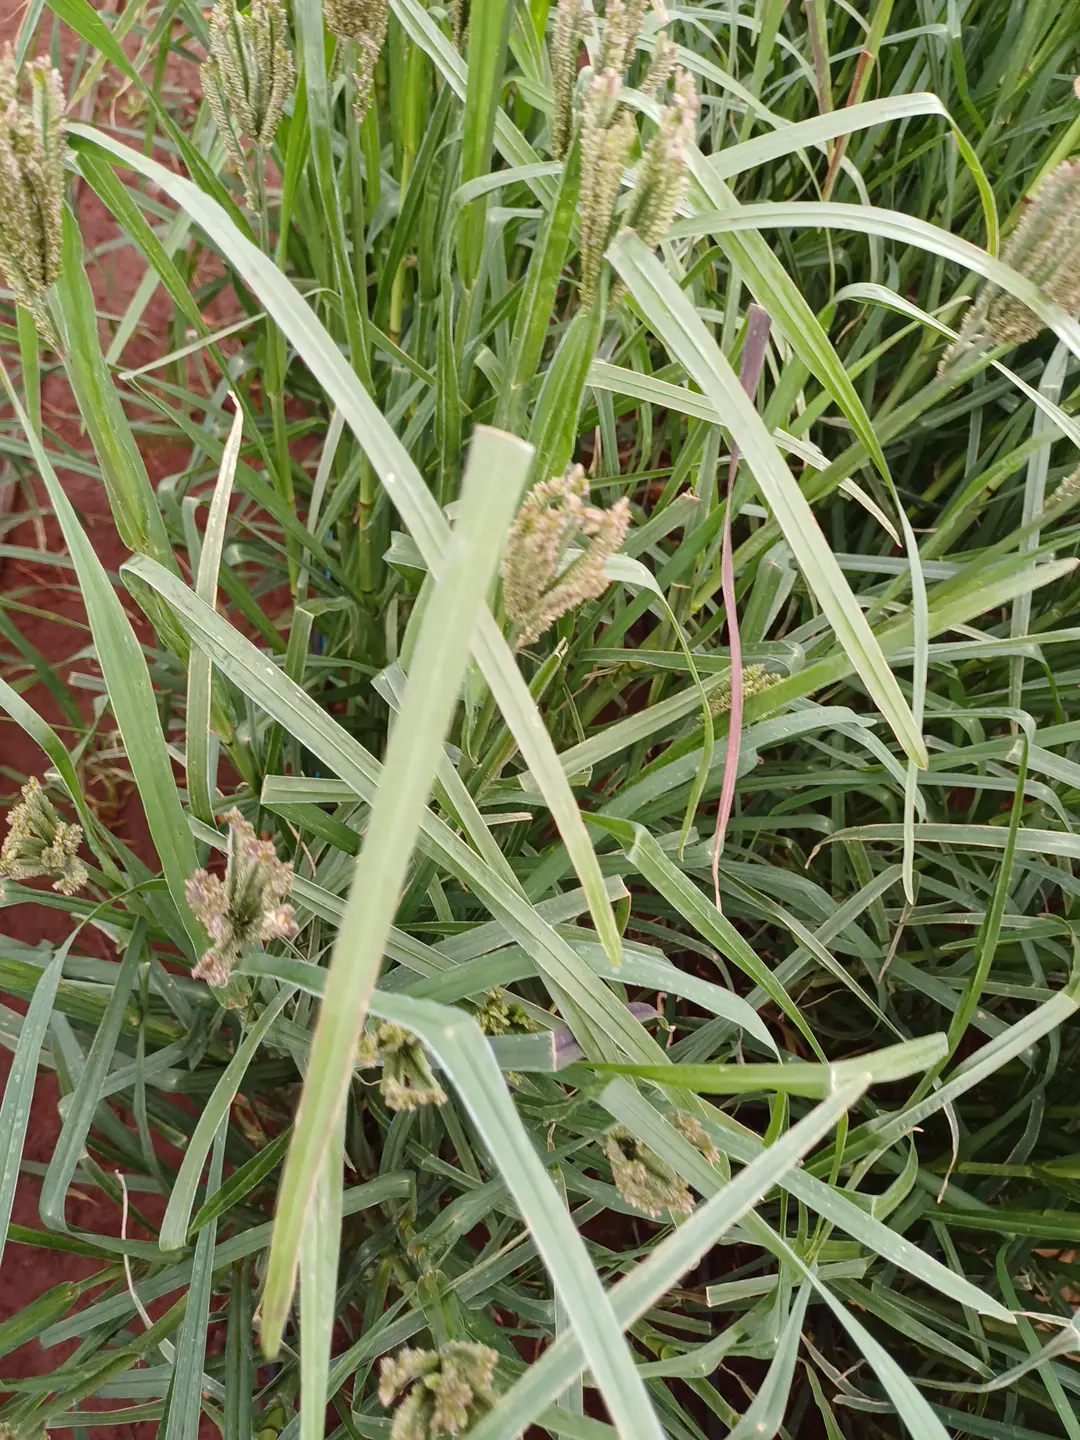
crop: finger millet
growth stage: flowering
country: Kenya
